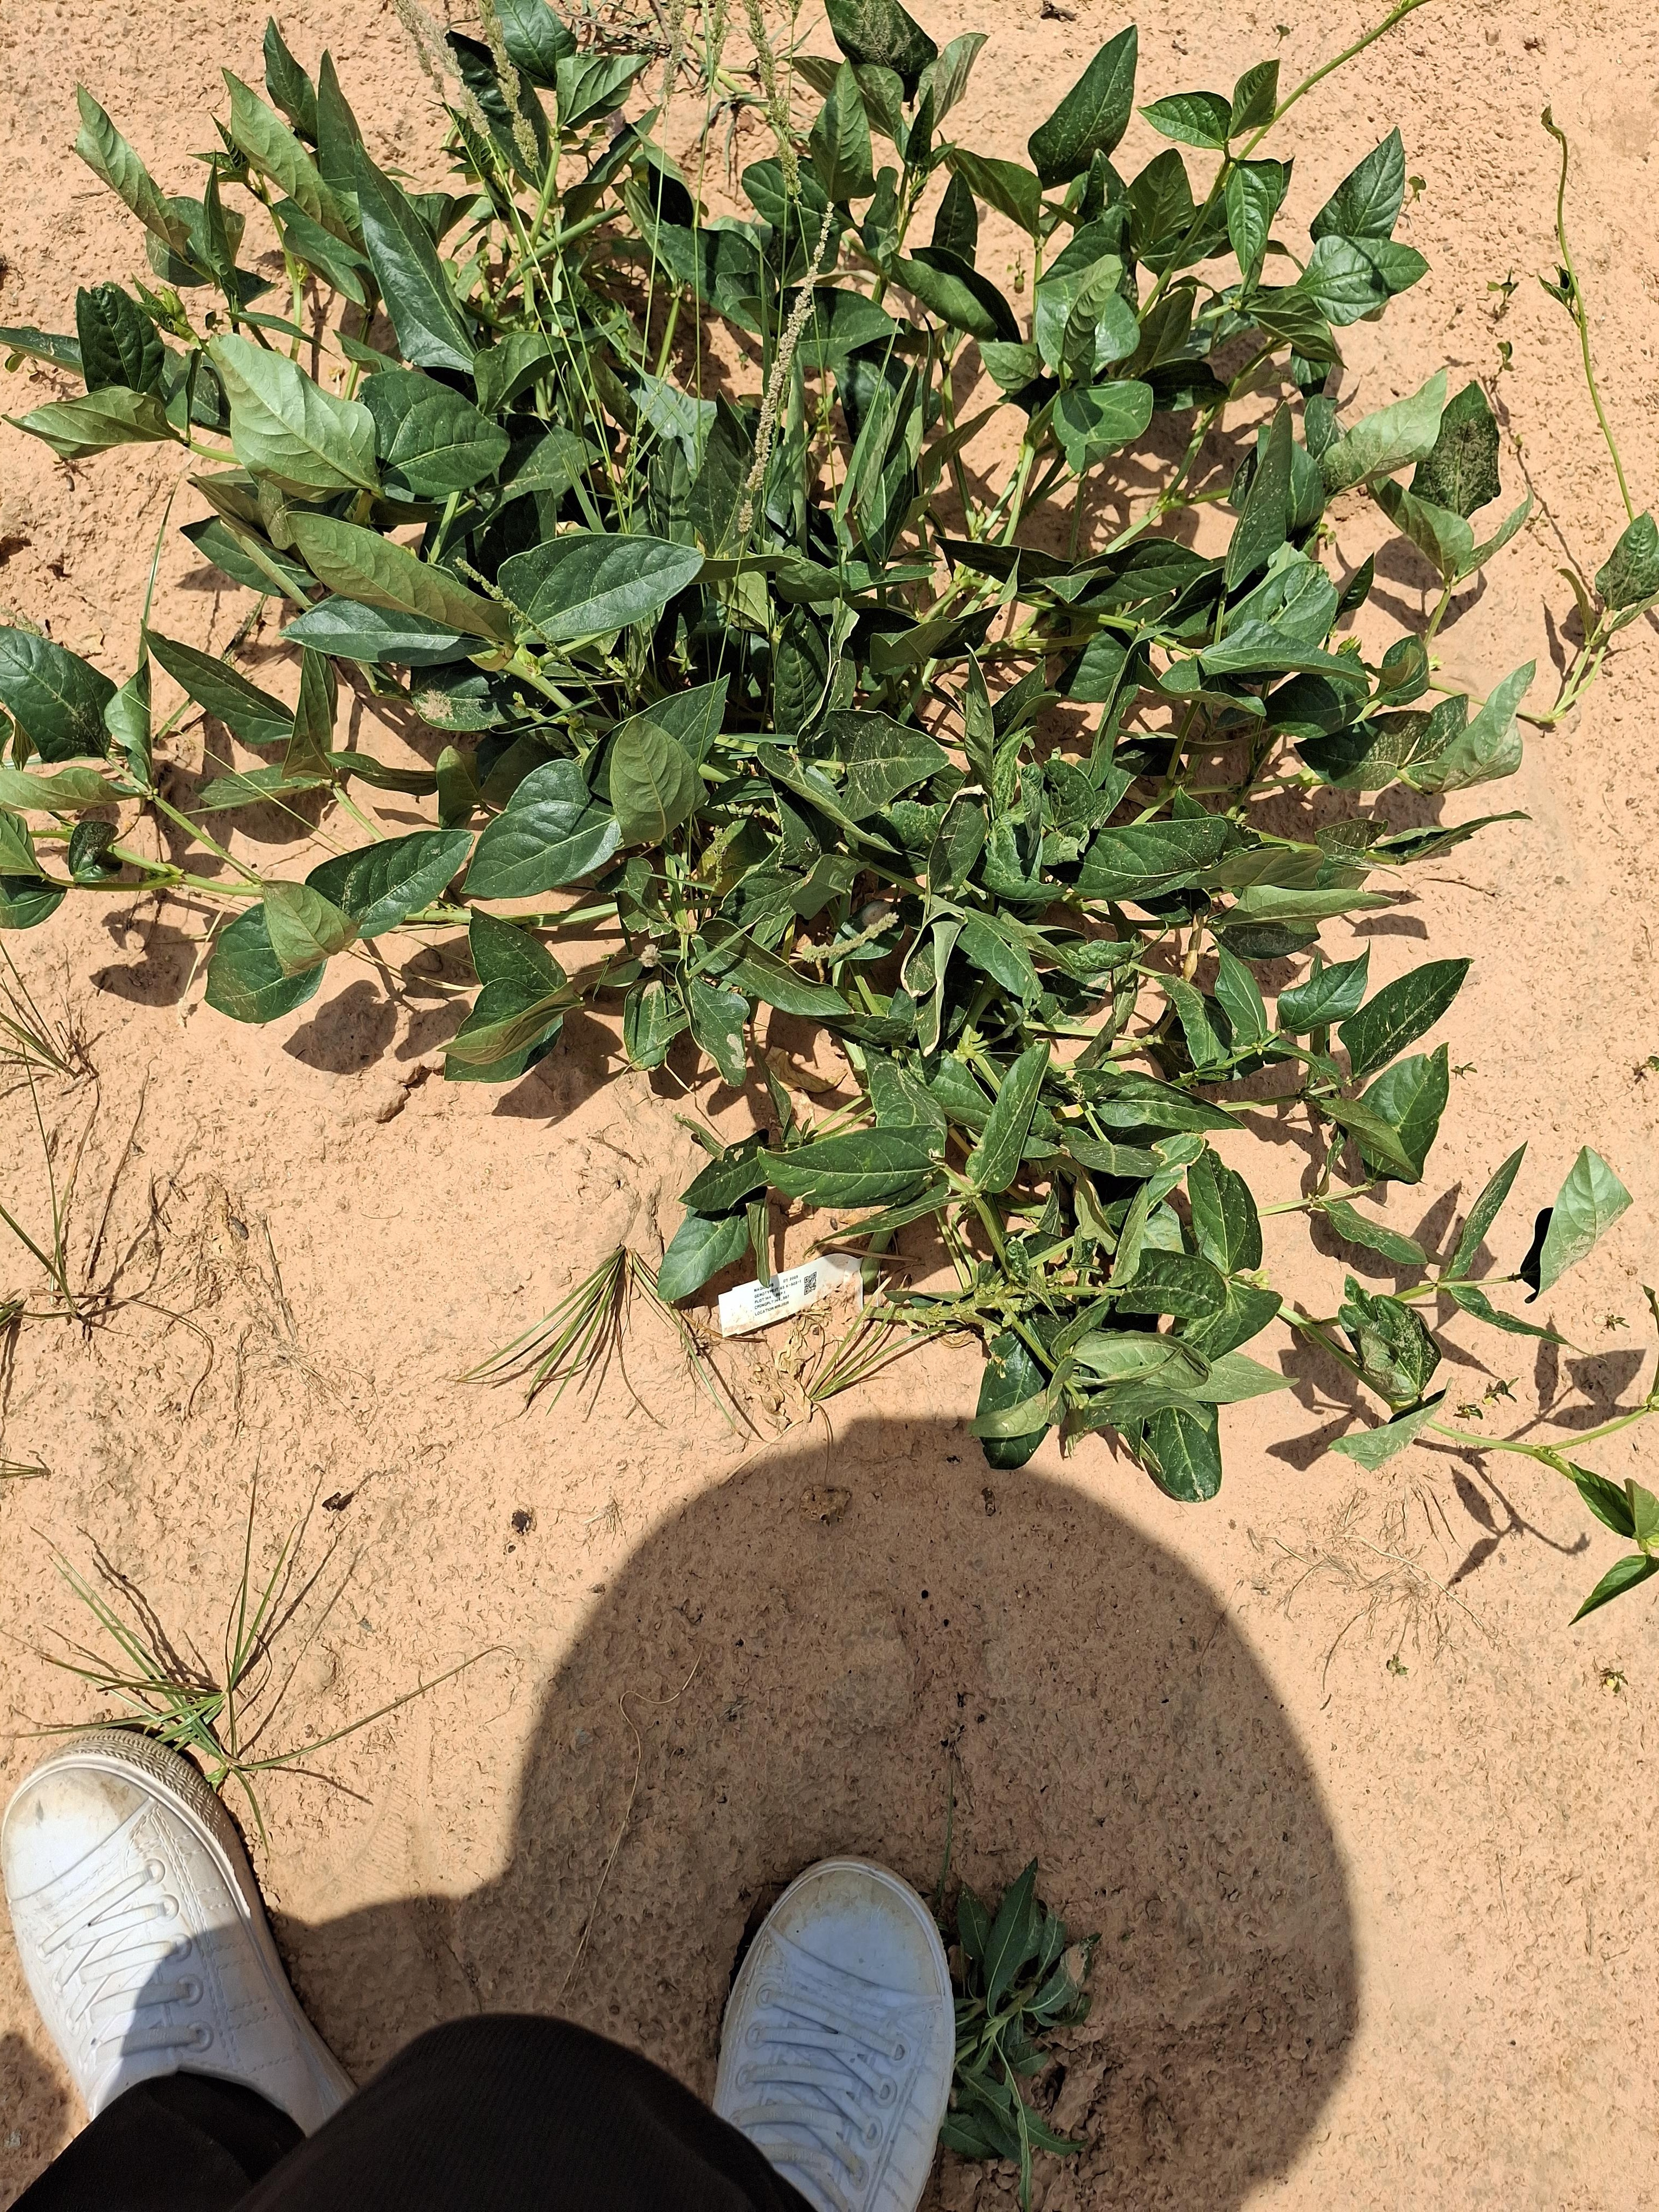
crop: cowpea
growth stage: harvest maturity
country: Nigeria
